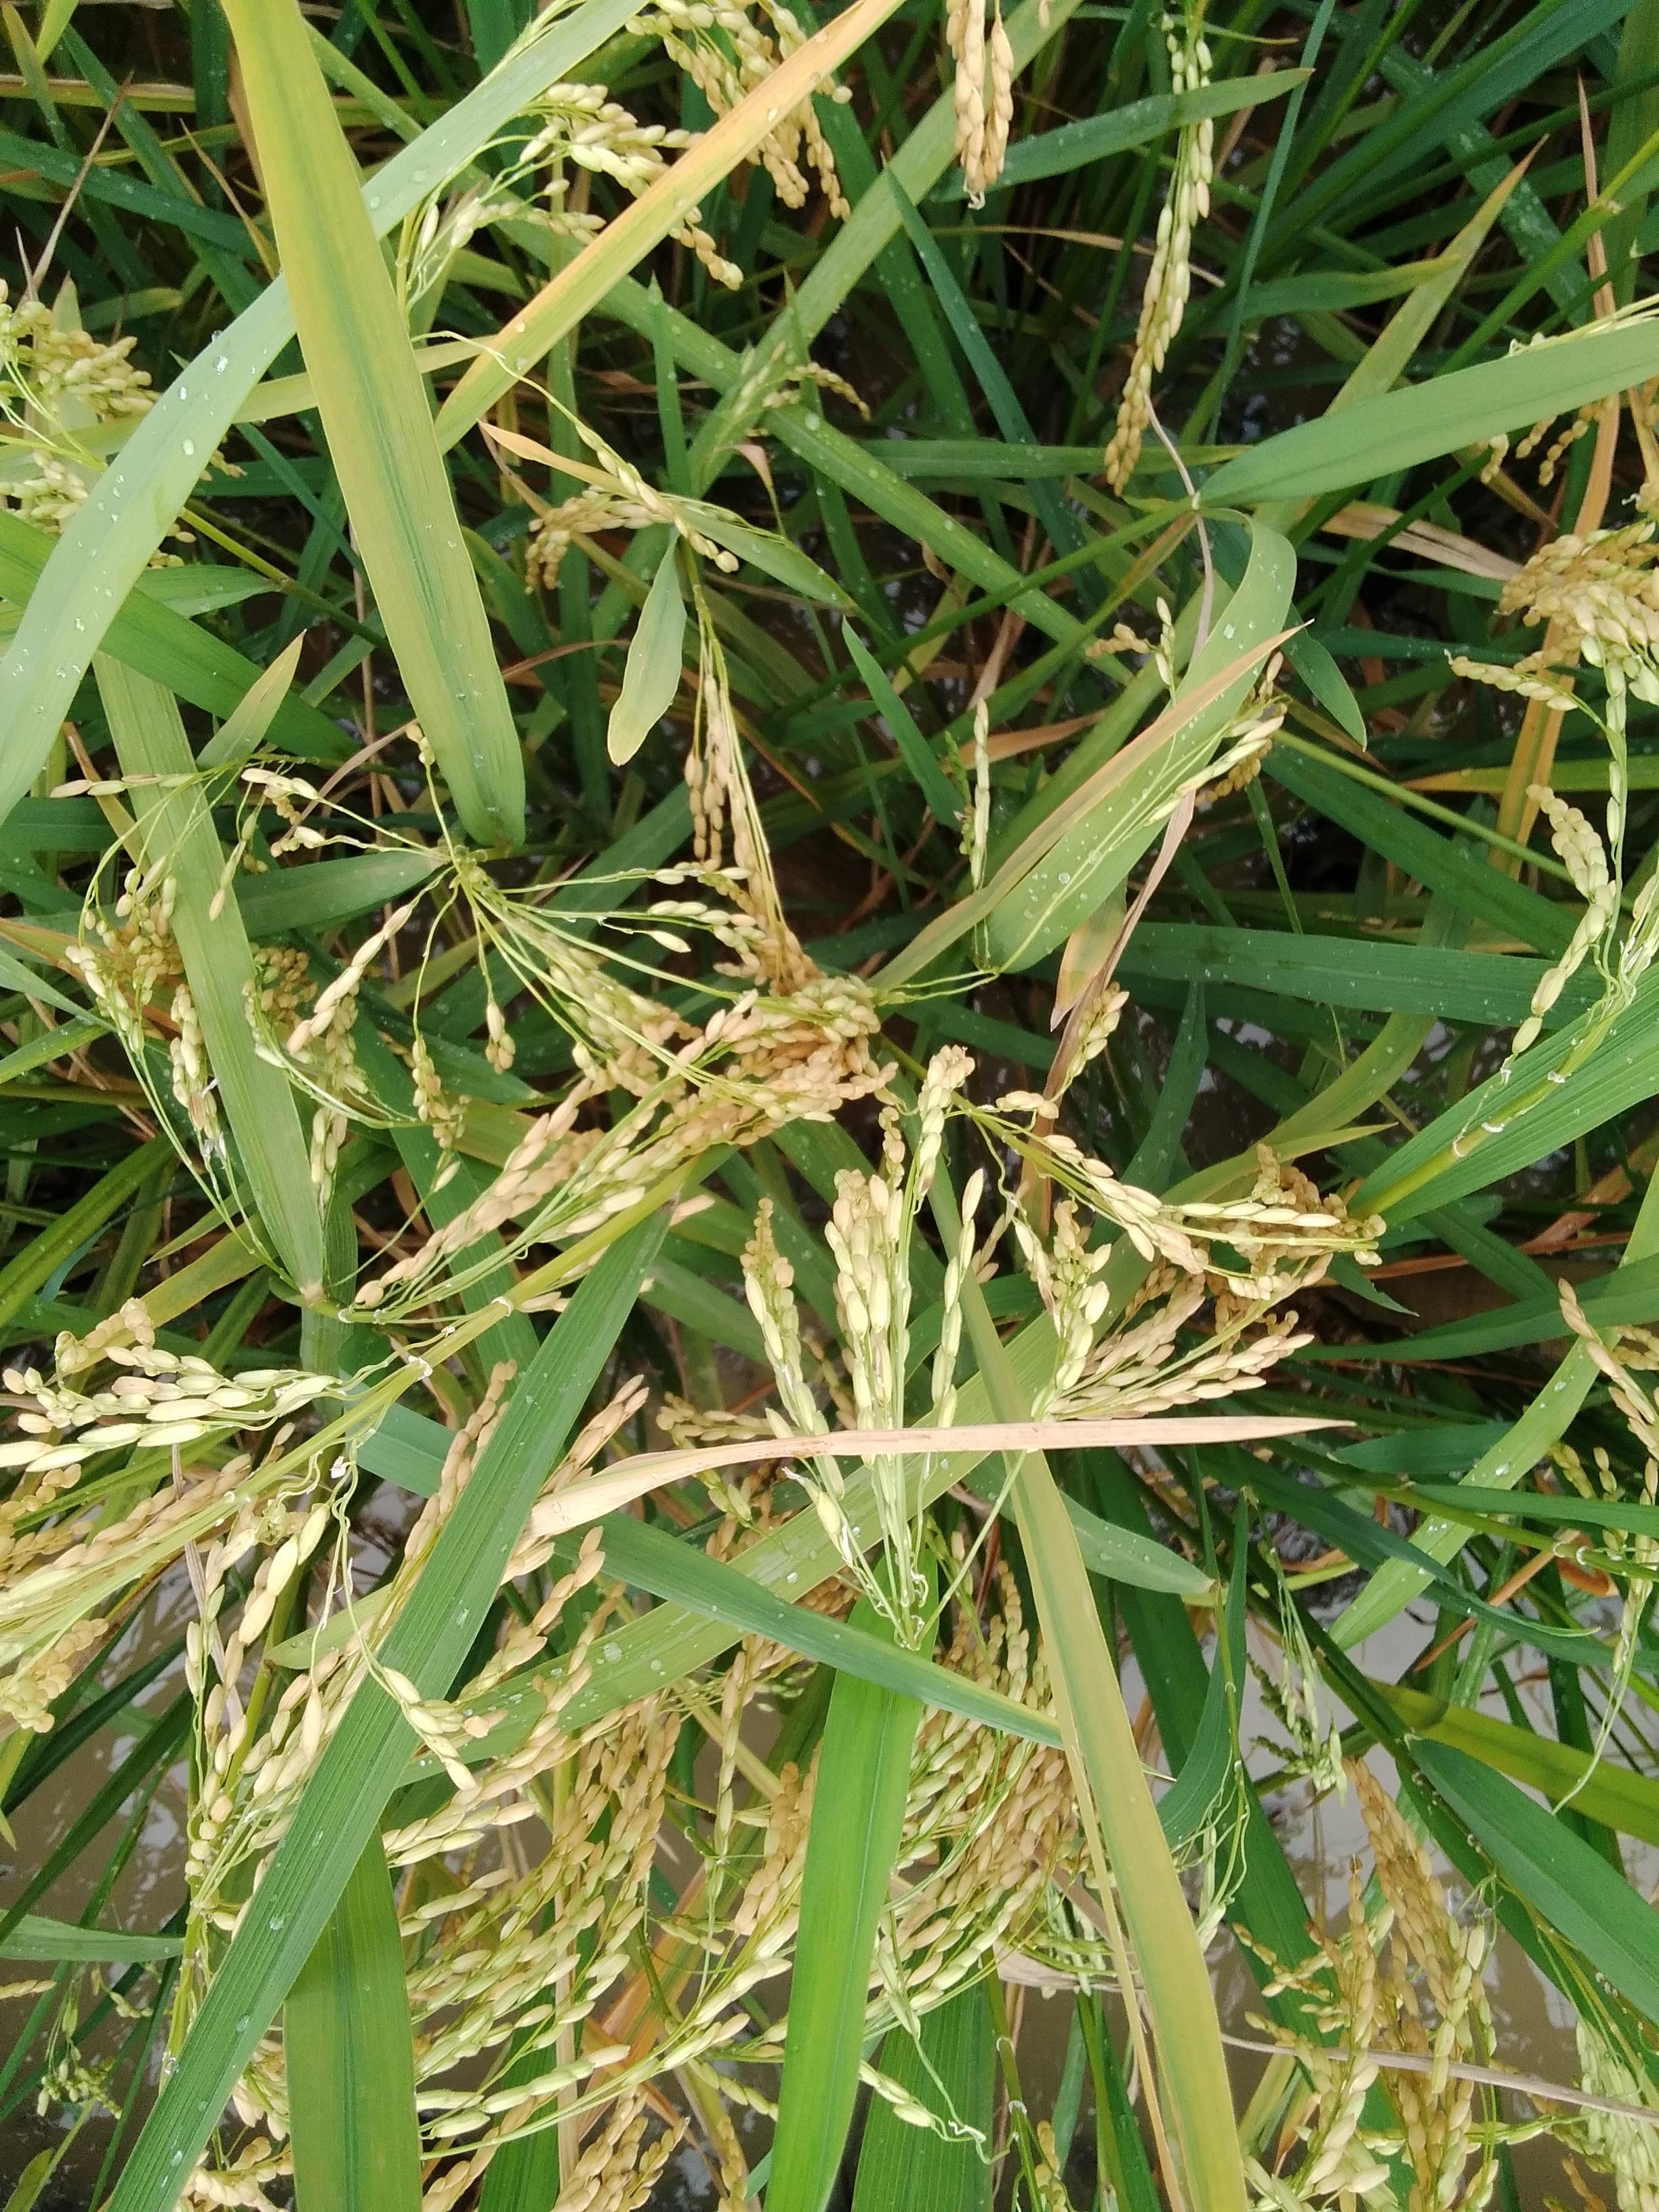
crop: rice
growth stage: ripening
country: Nigeria
